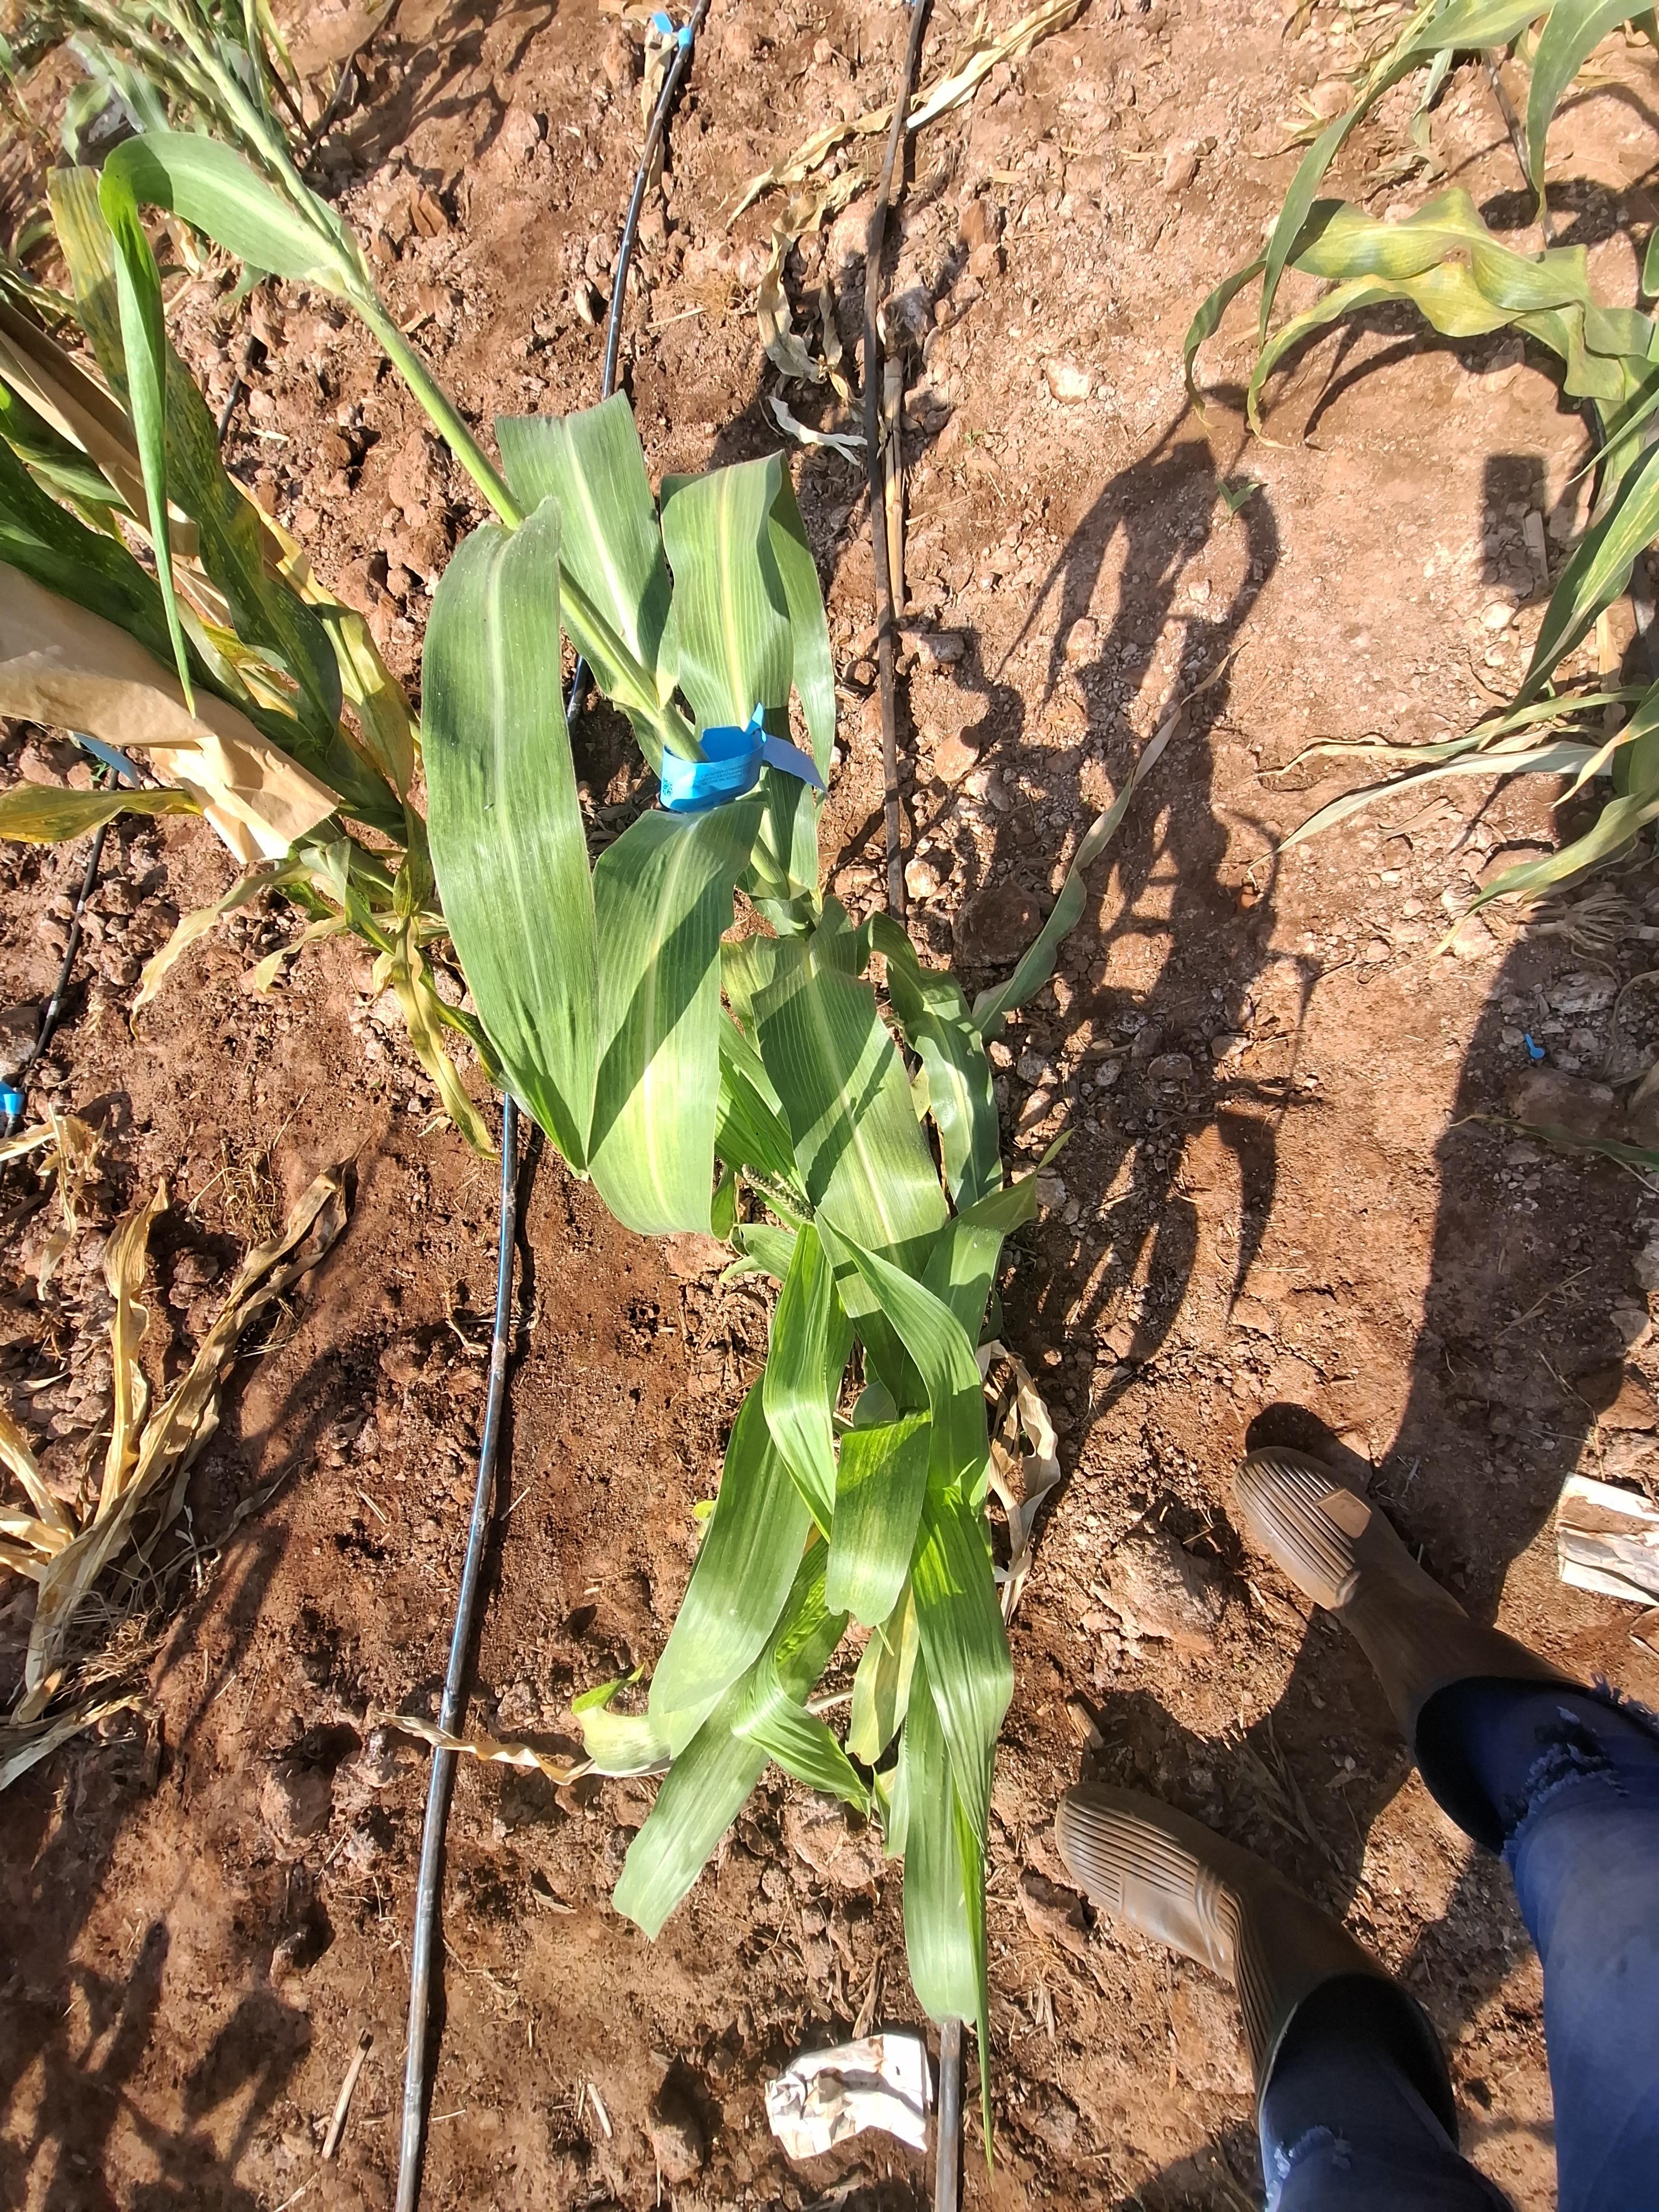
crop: maize
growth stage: flowering
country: Kenya
